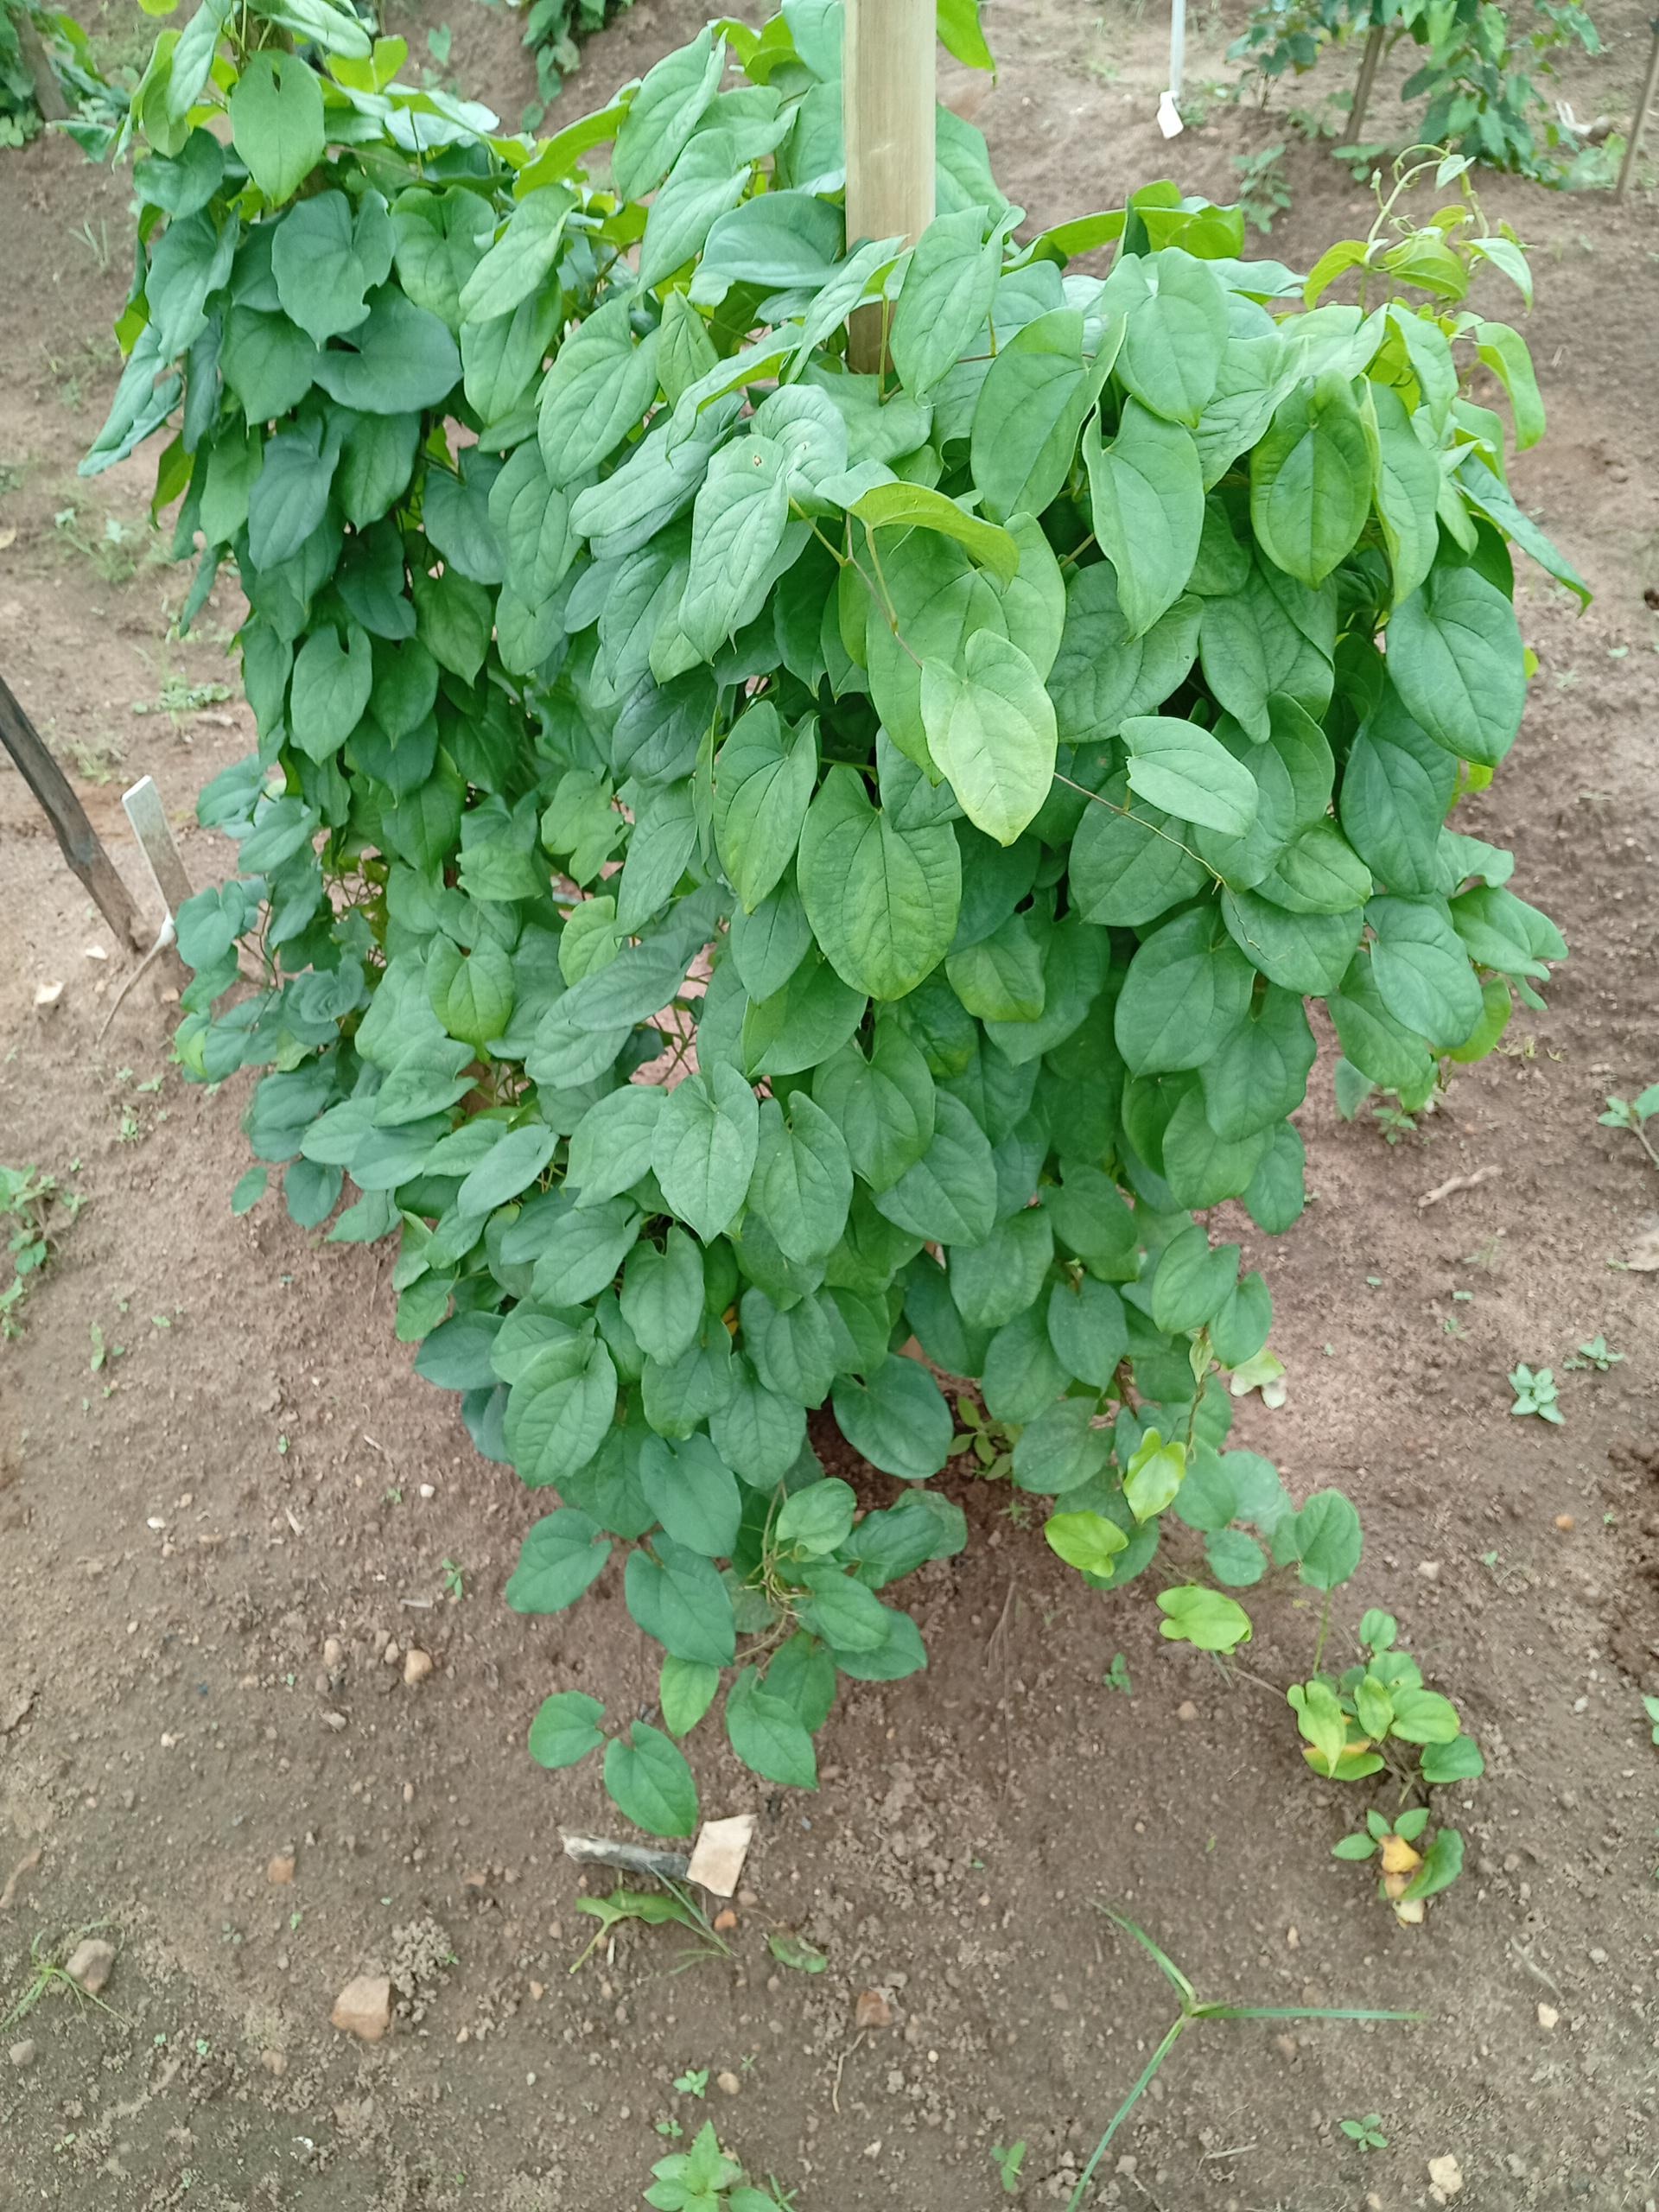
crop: yam
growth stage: vegetative
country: Nigeria
